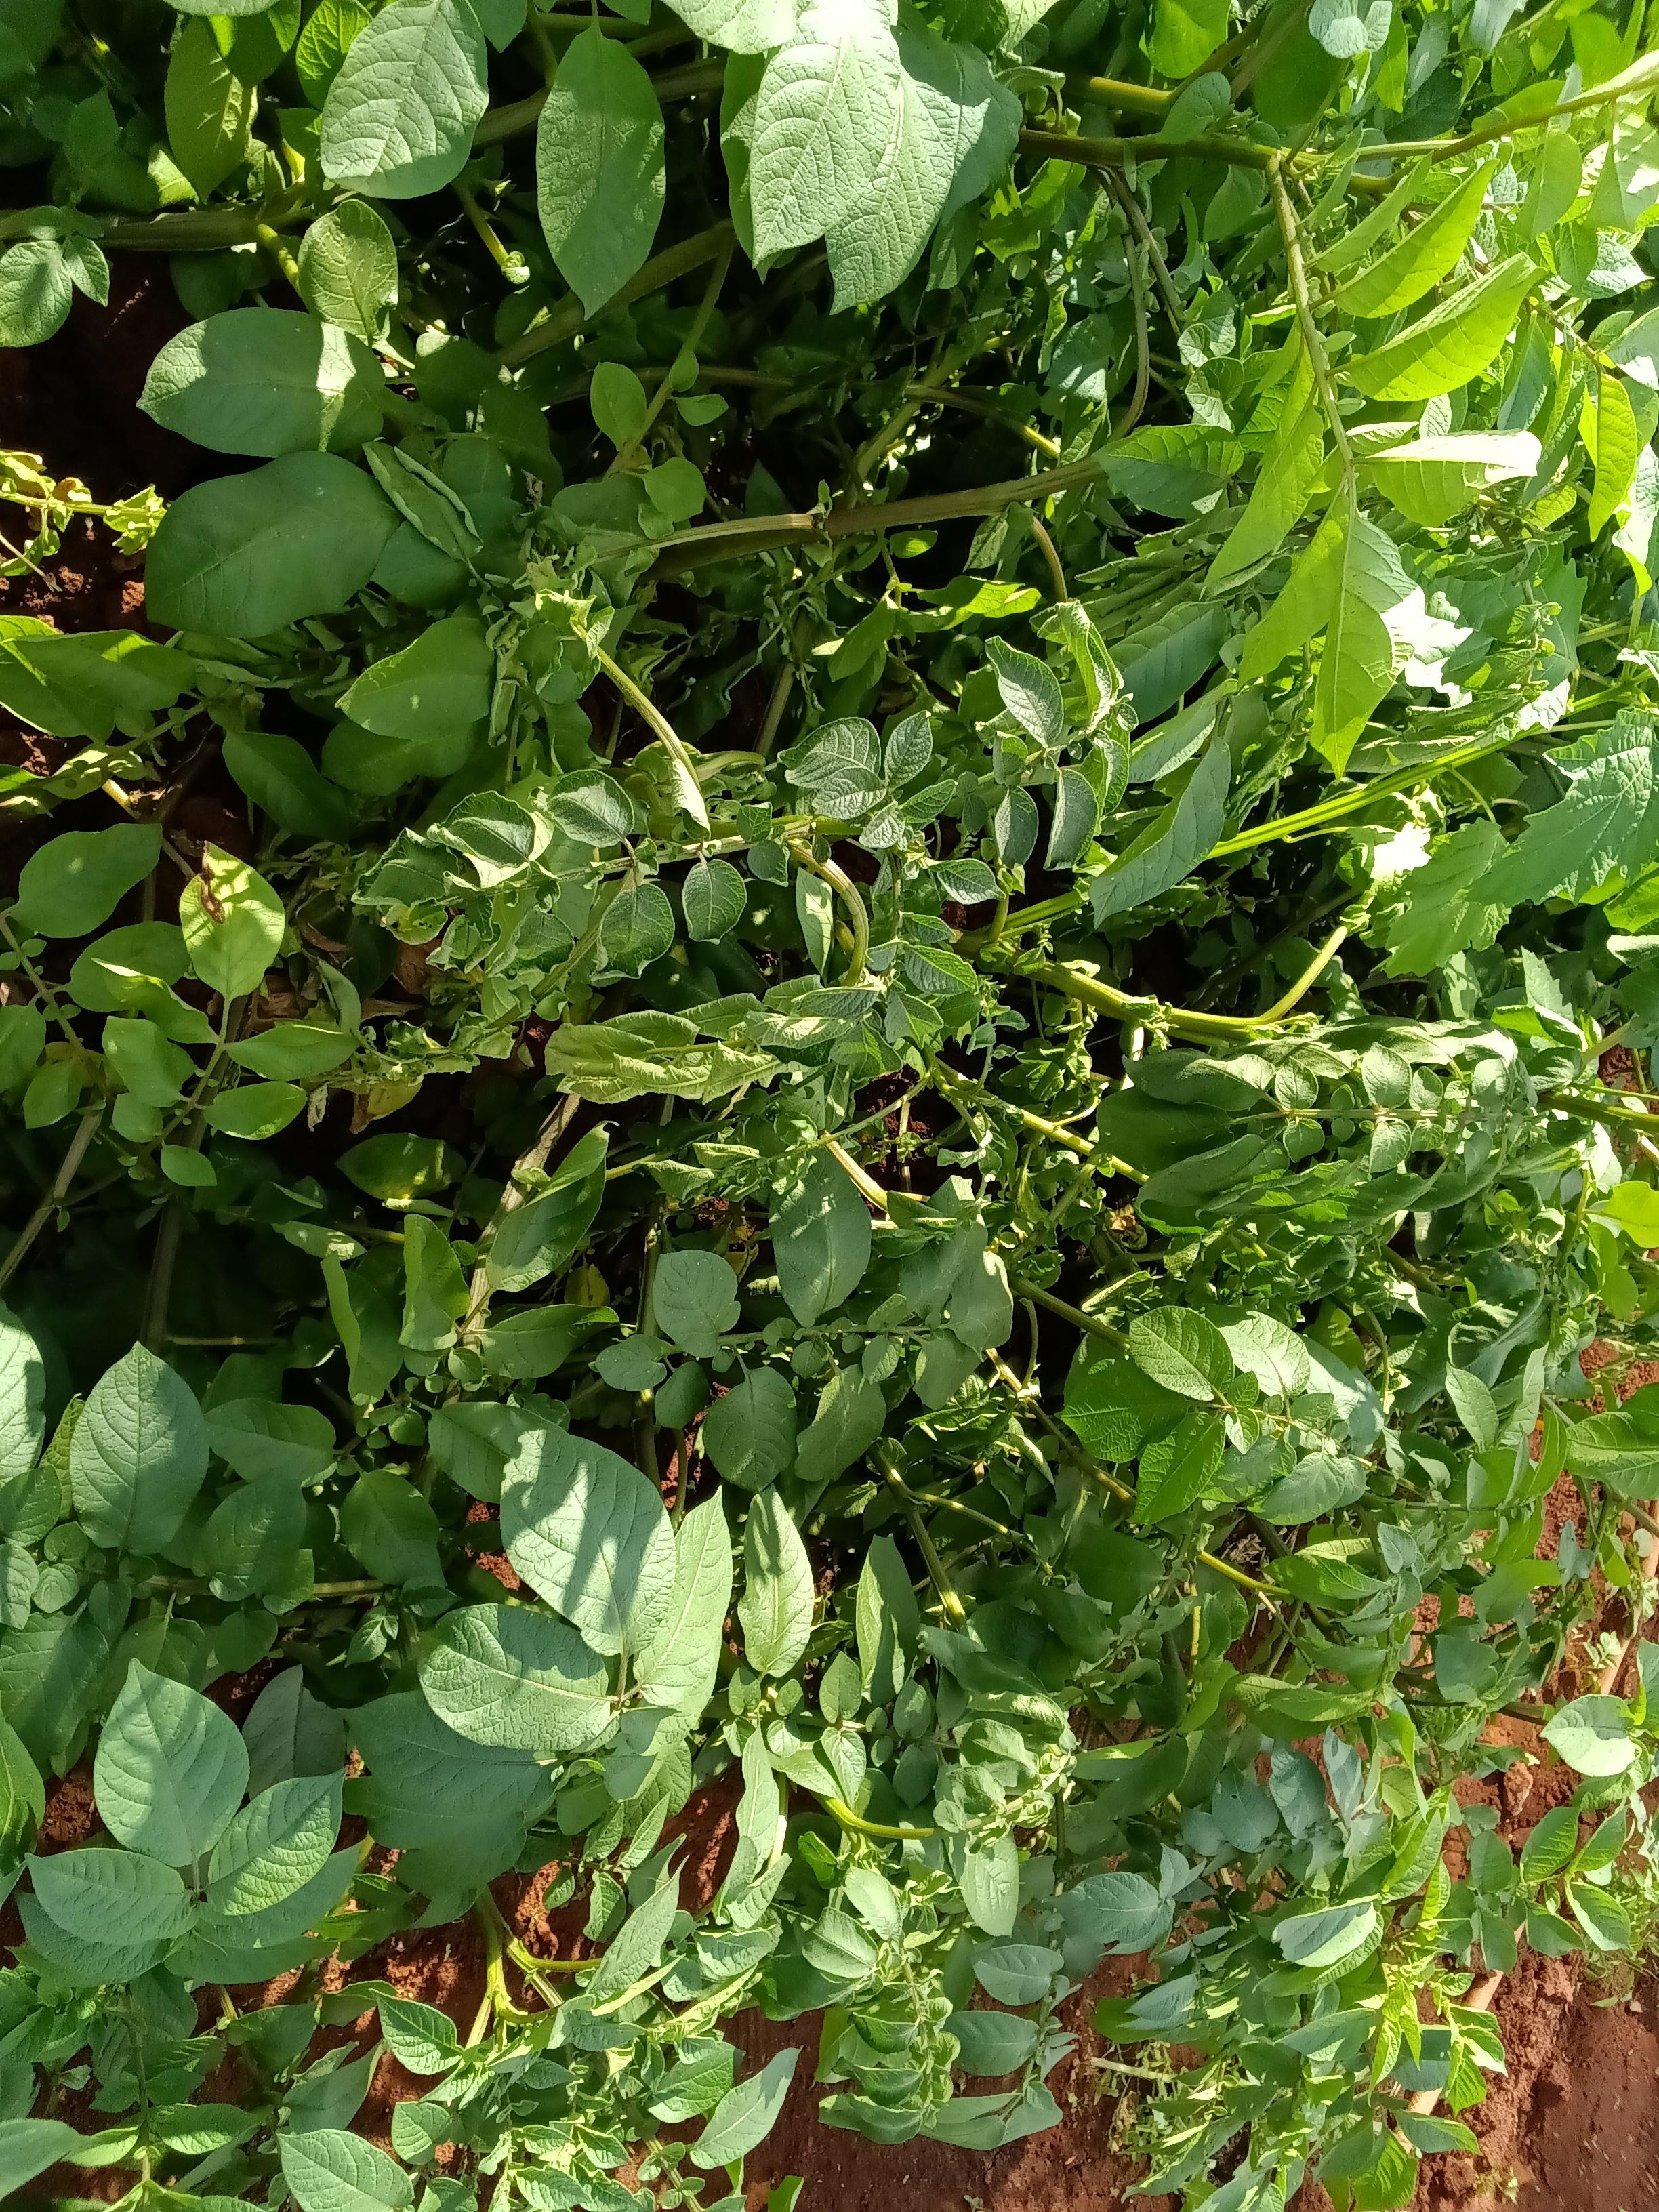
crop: potato
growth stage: flowering
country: Kenya
